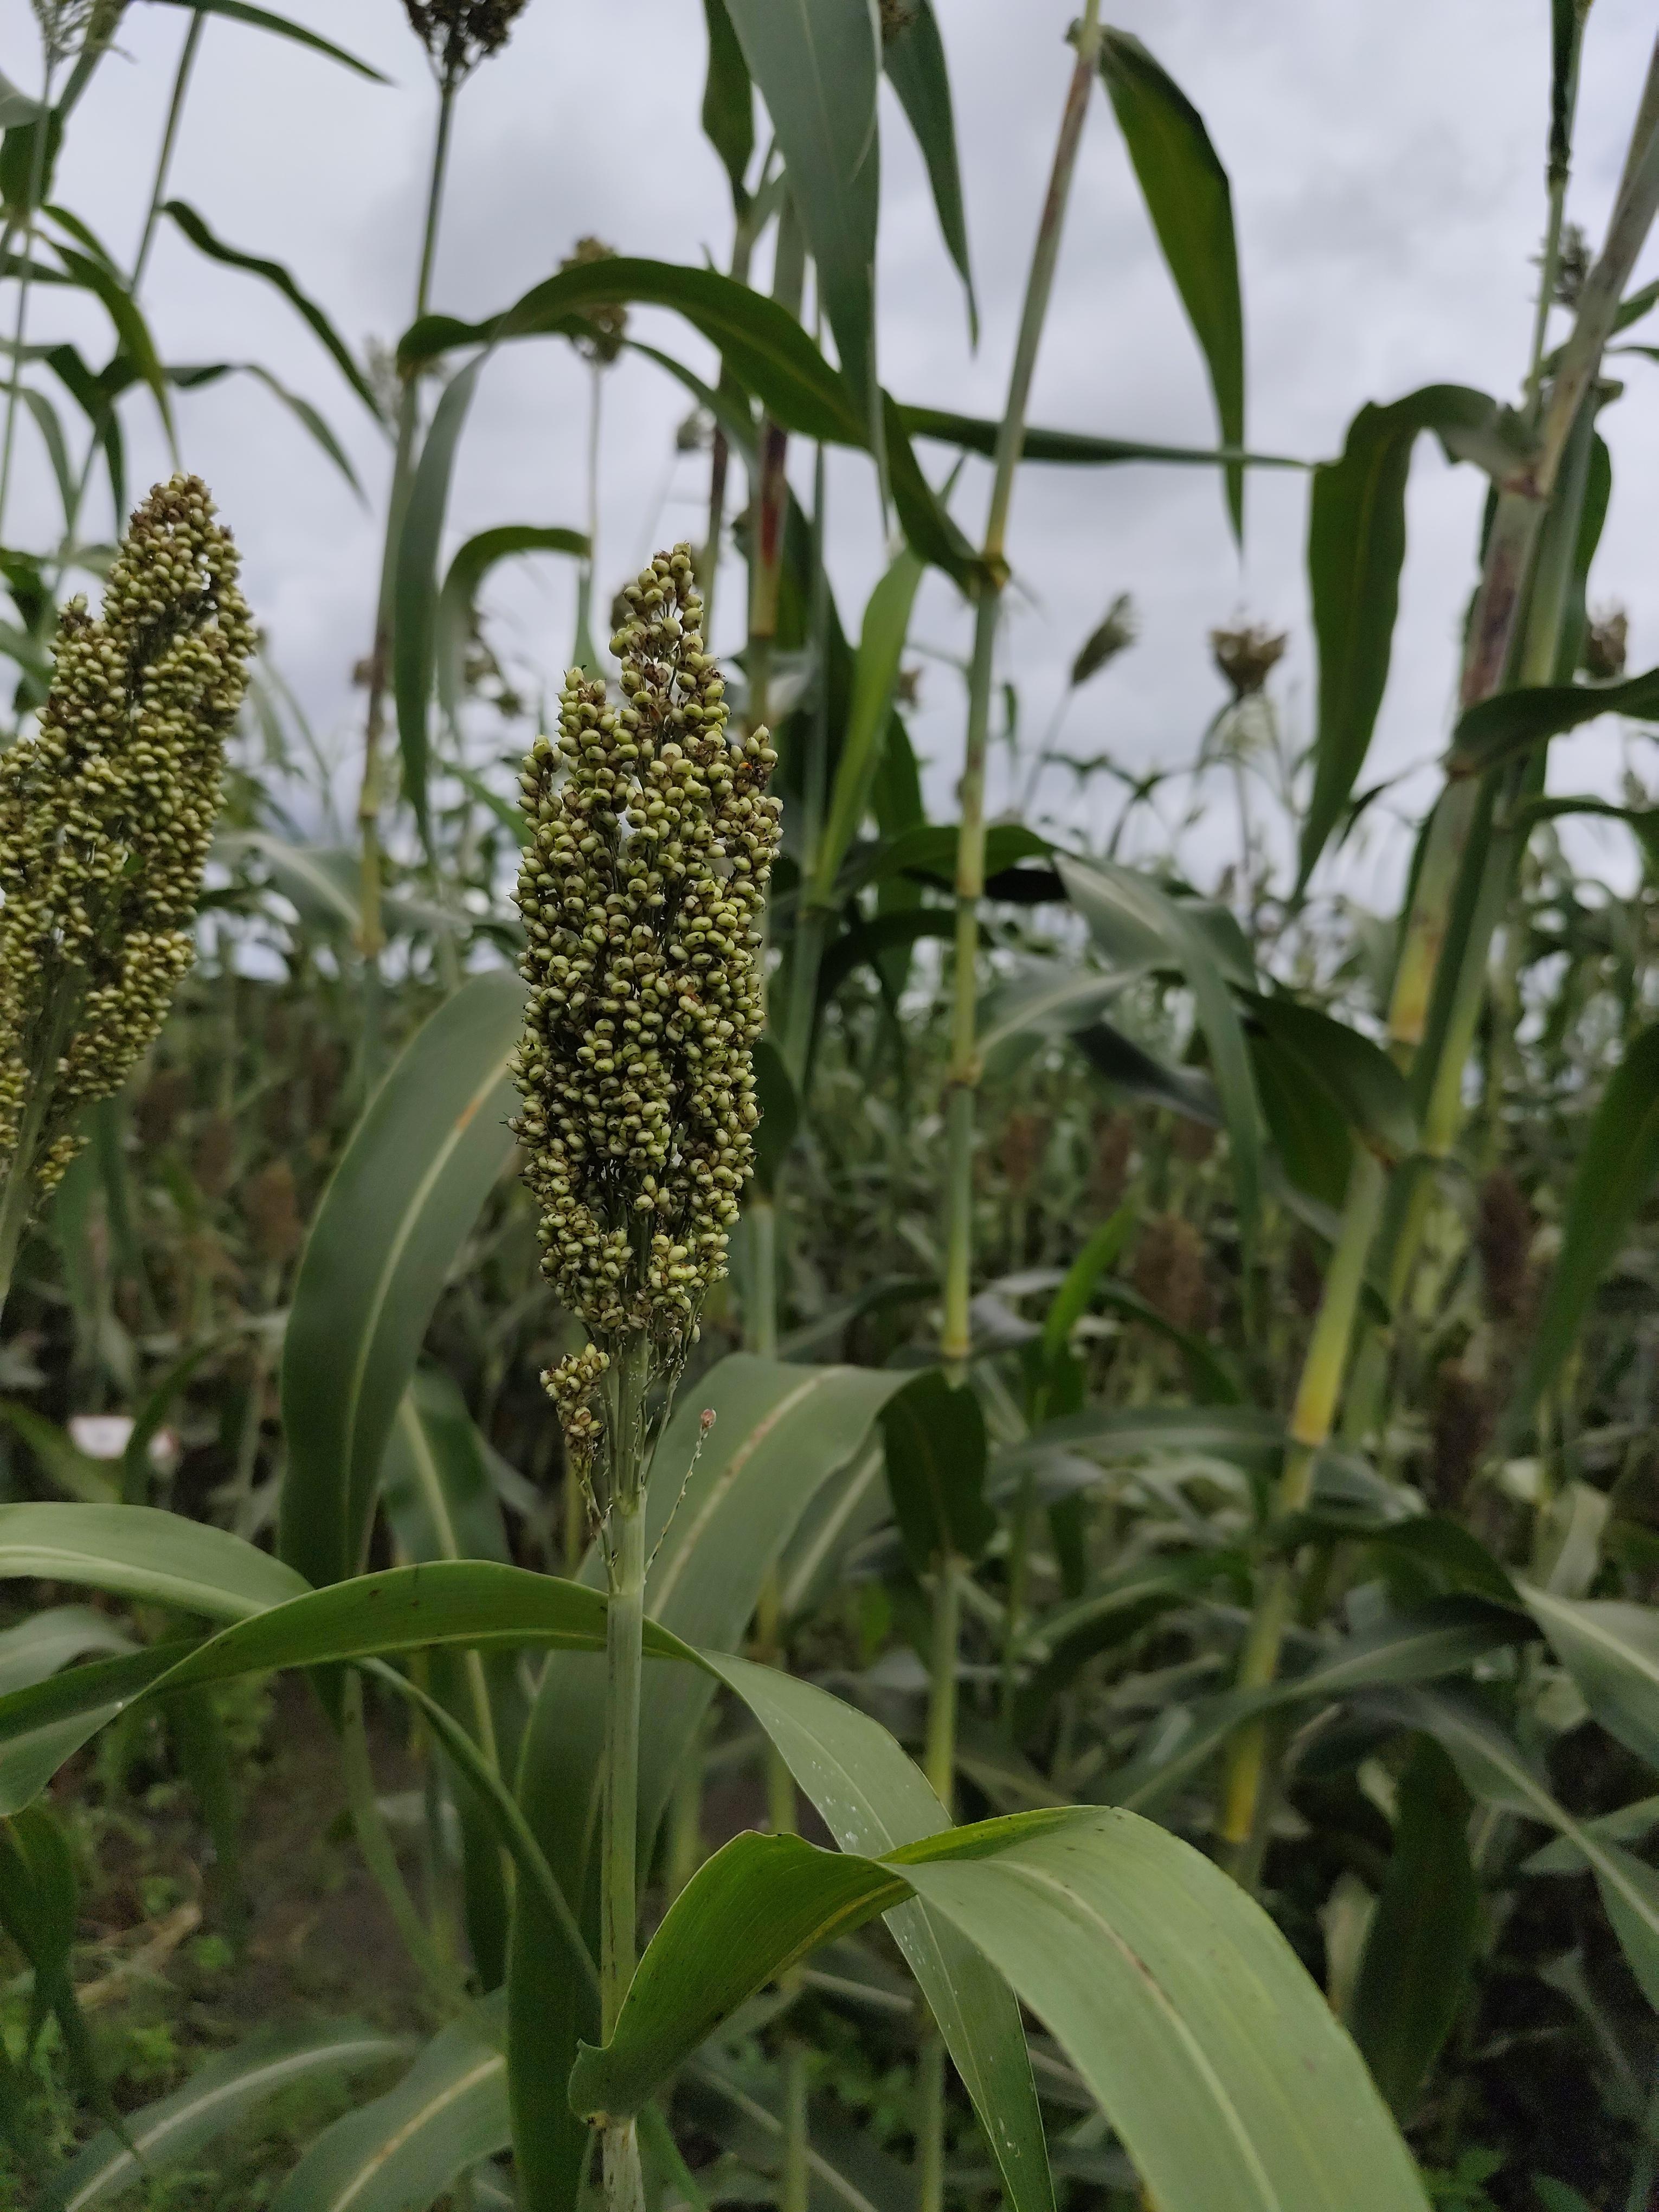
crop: sorghum
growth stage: filling grain
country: Tanzania
